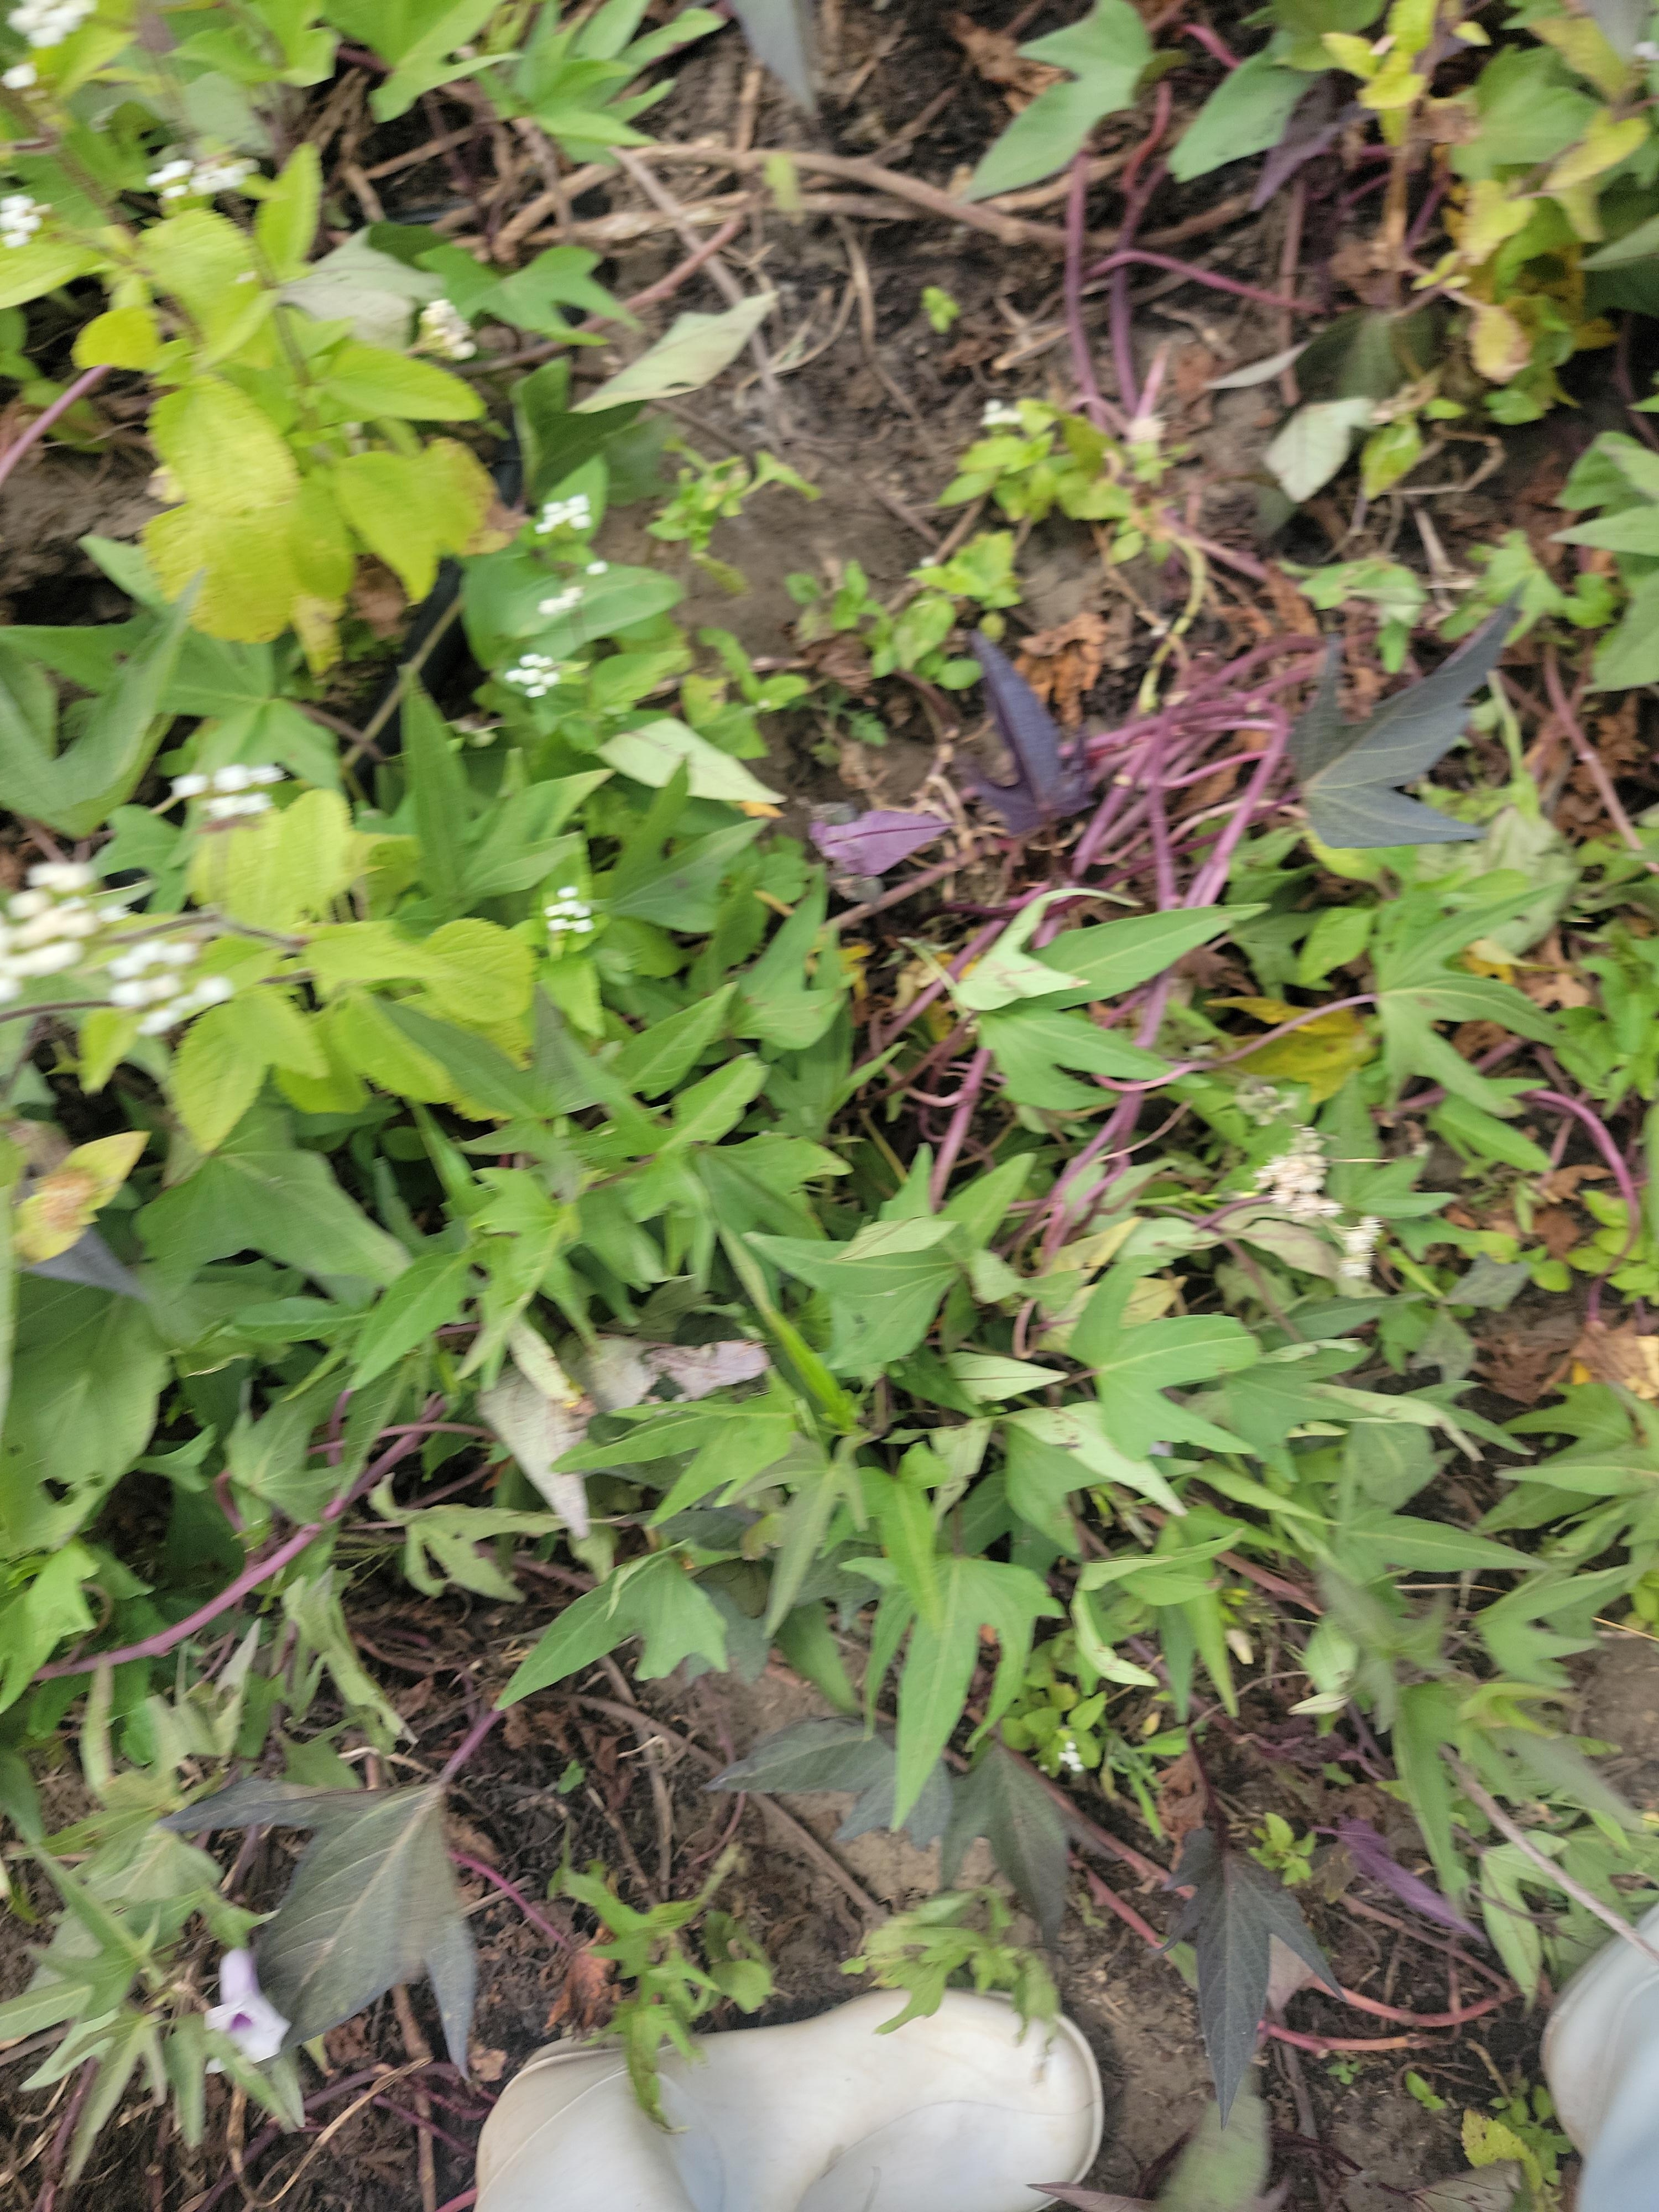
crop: sweet potato
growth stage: flowering
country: Tanzania
